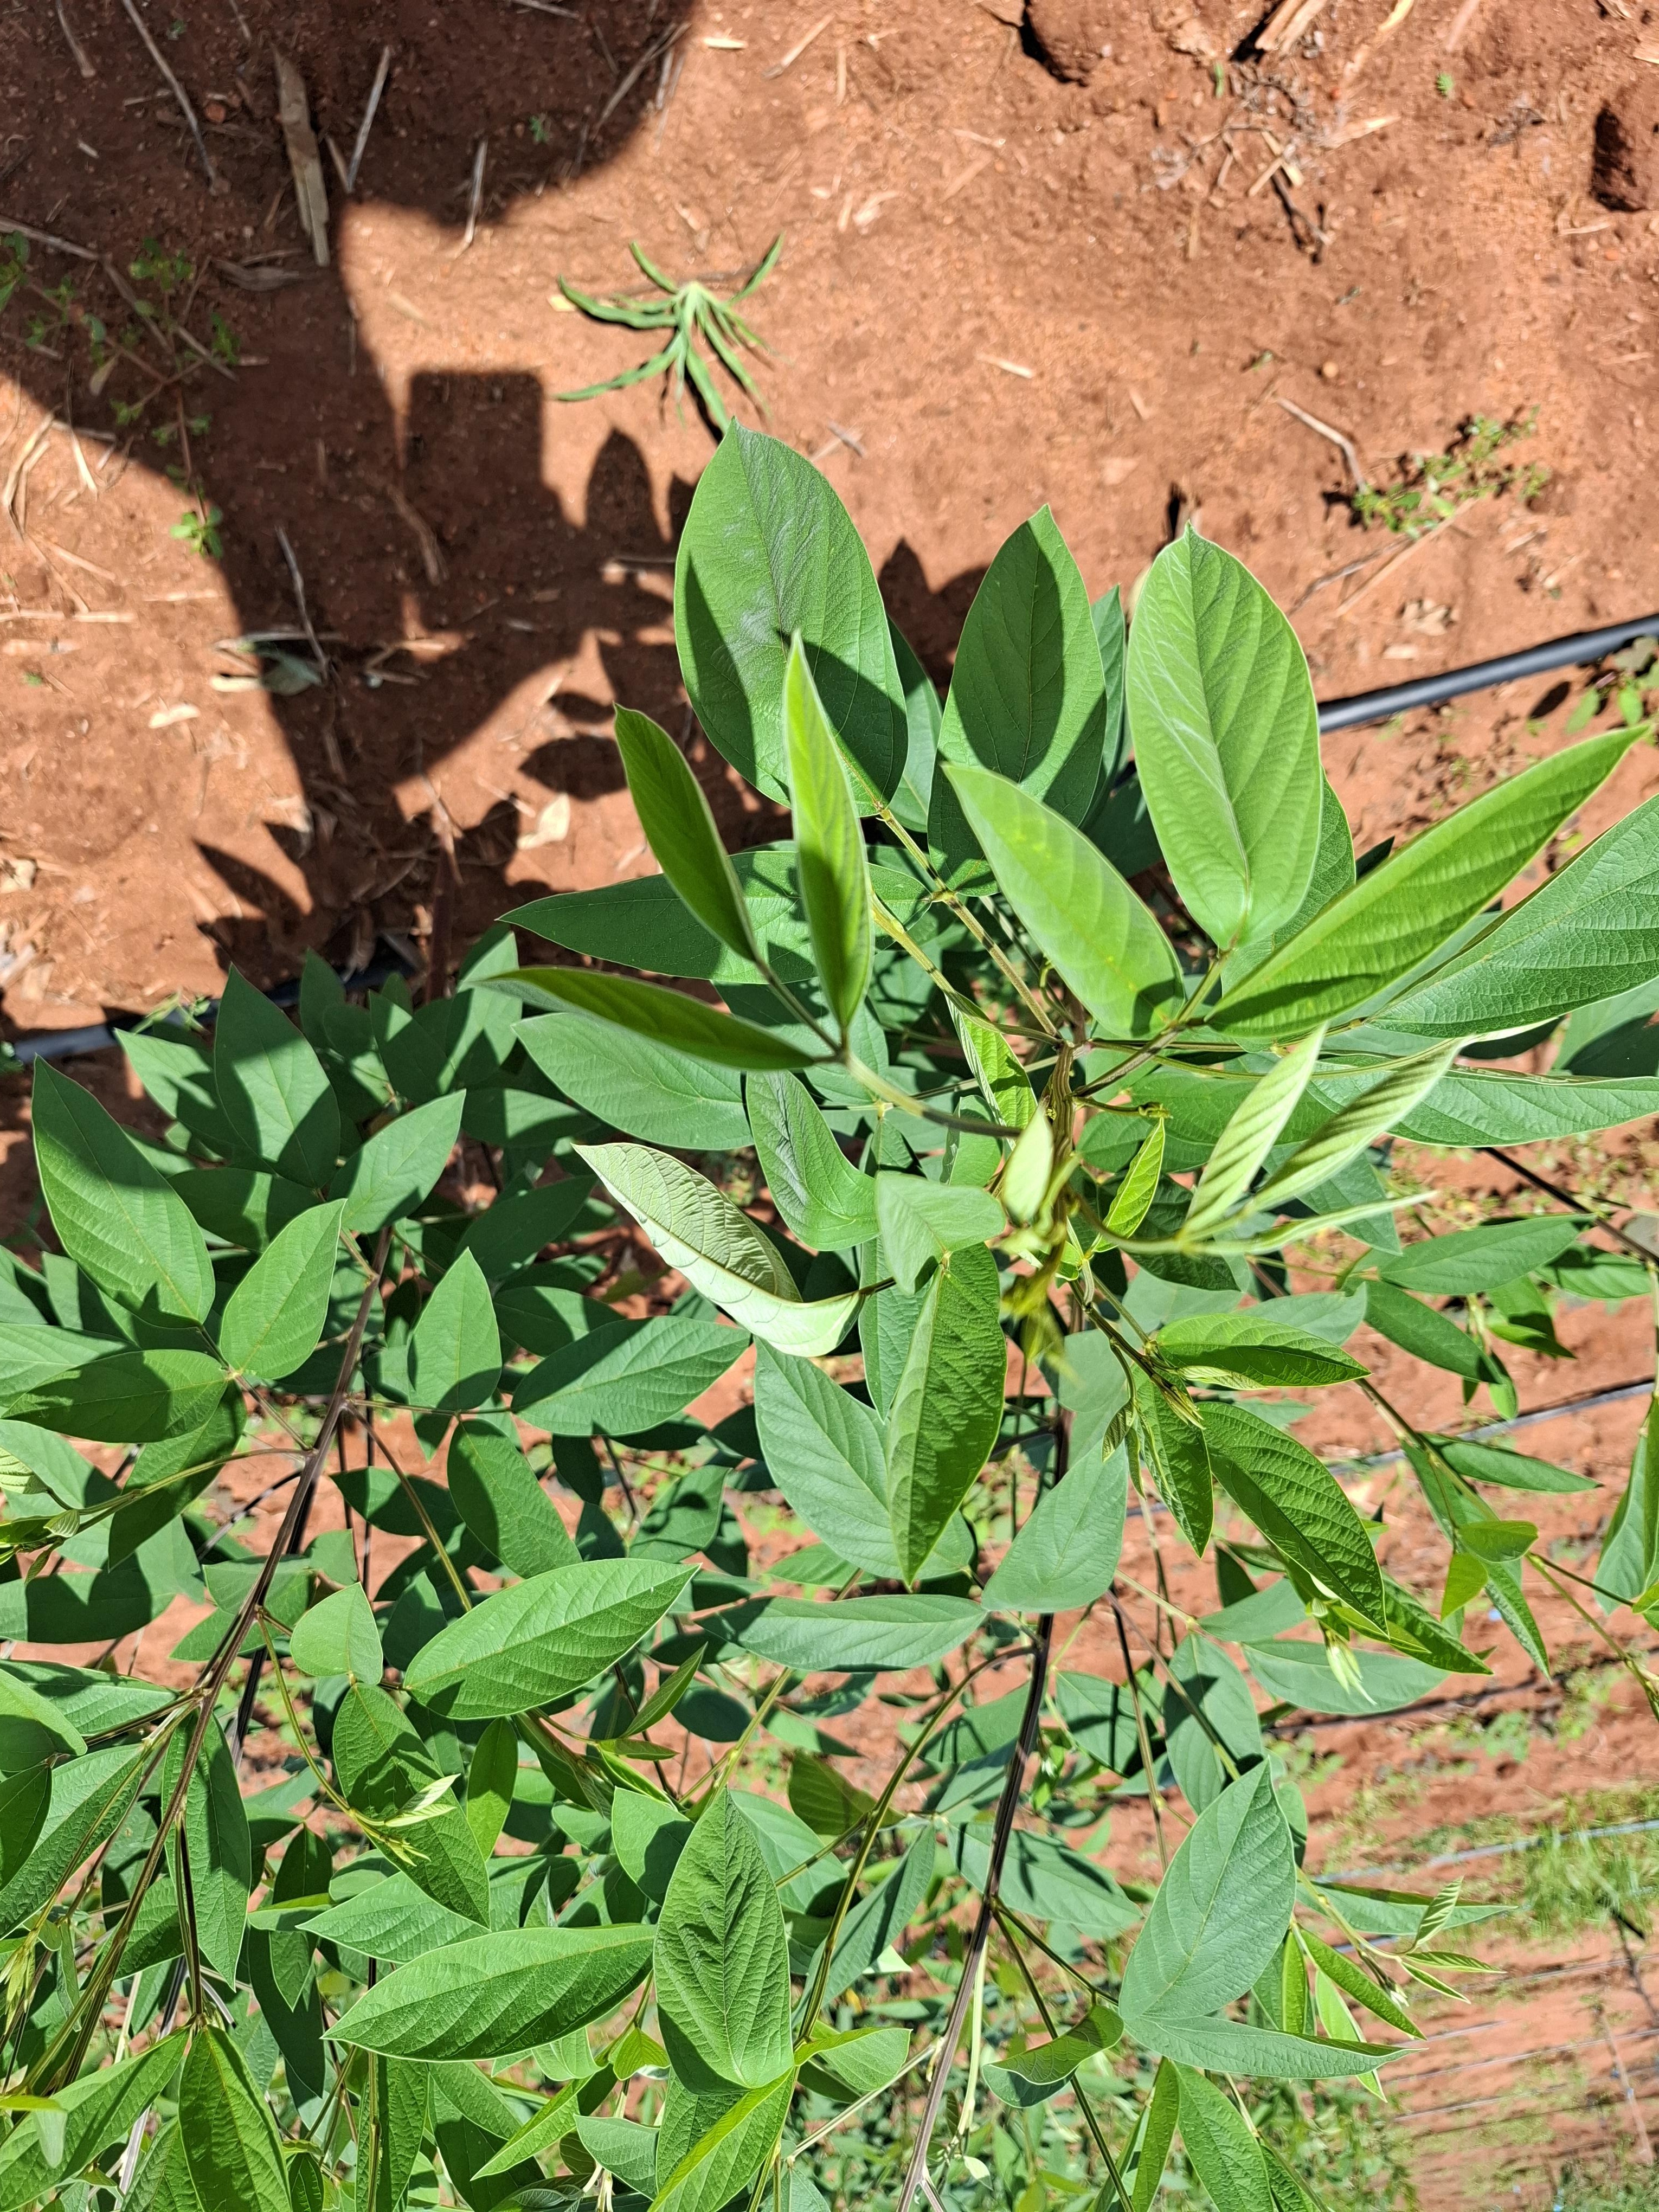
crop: pigeonpea
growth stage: flowering
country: Kenya
